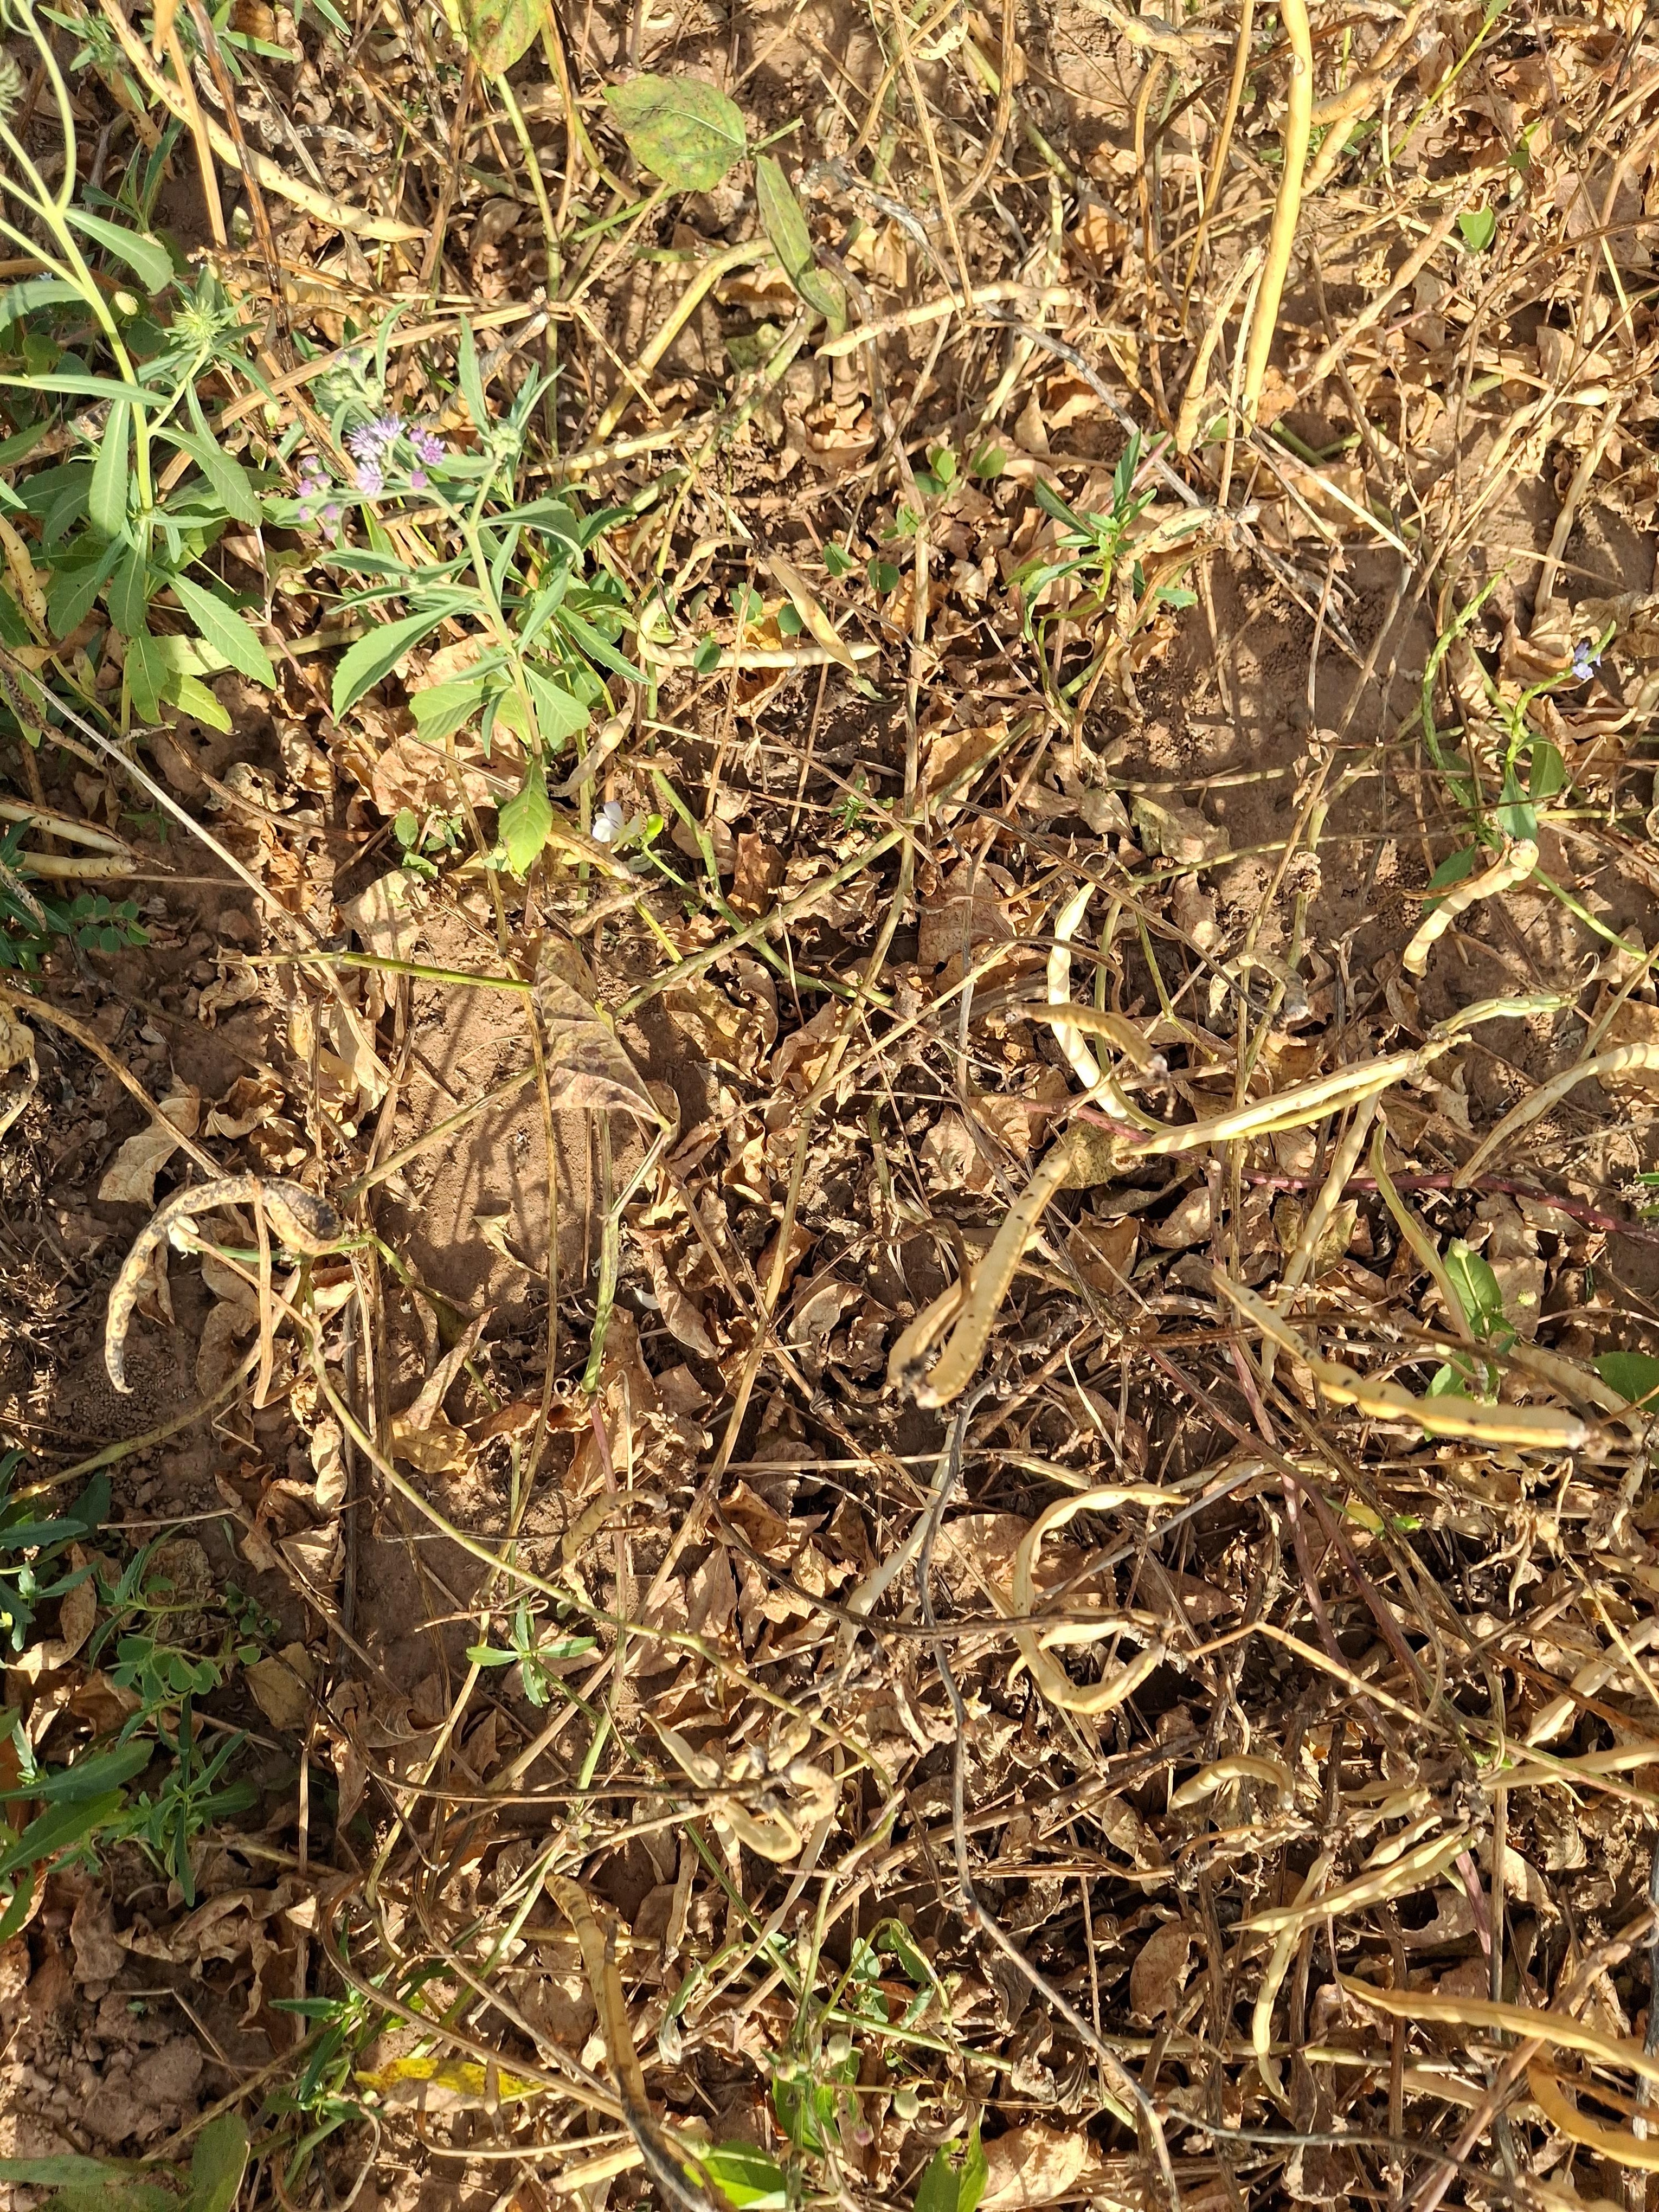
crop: cowpea
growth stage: maturity
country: Nigeria
